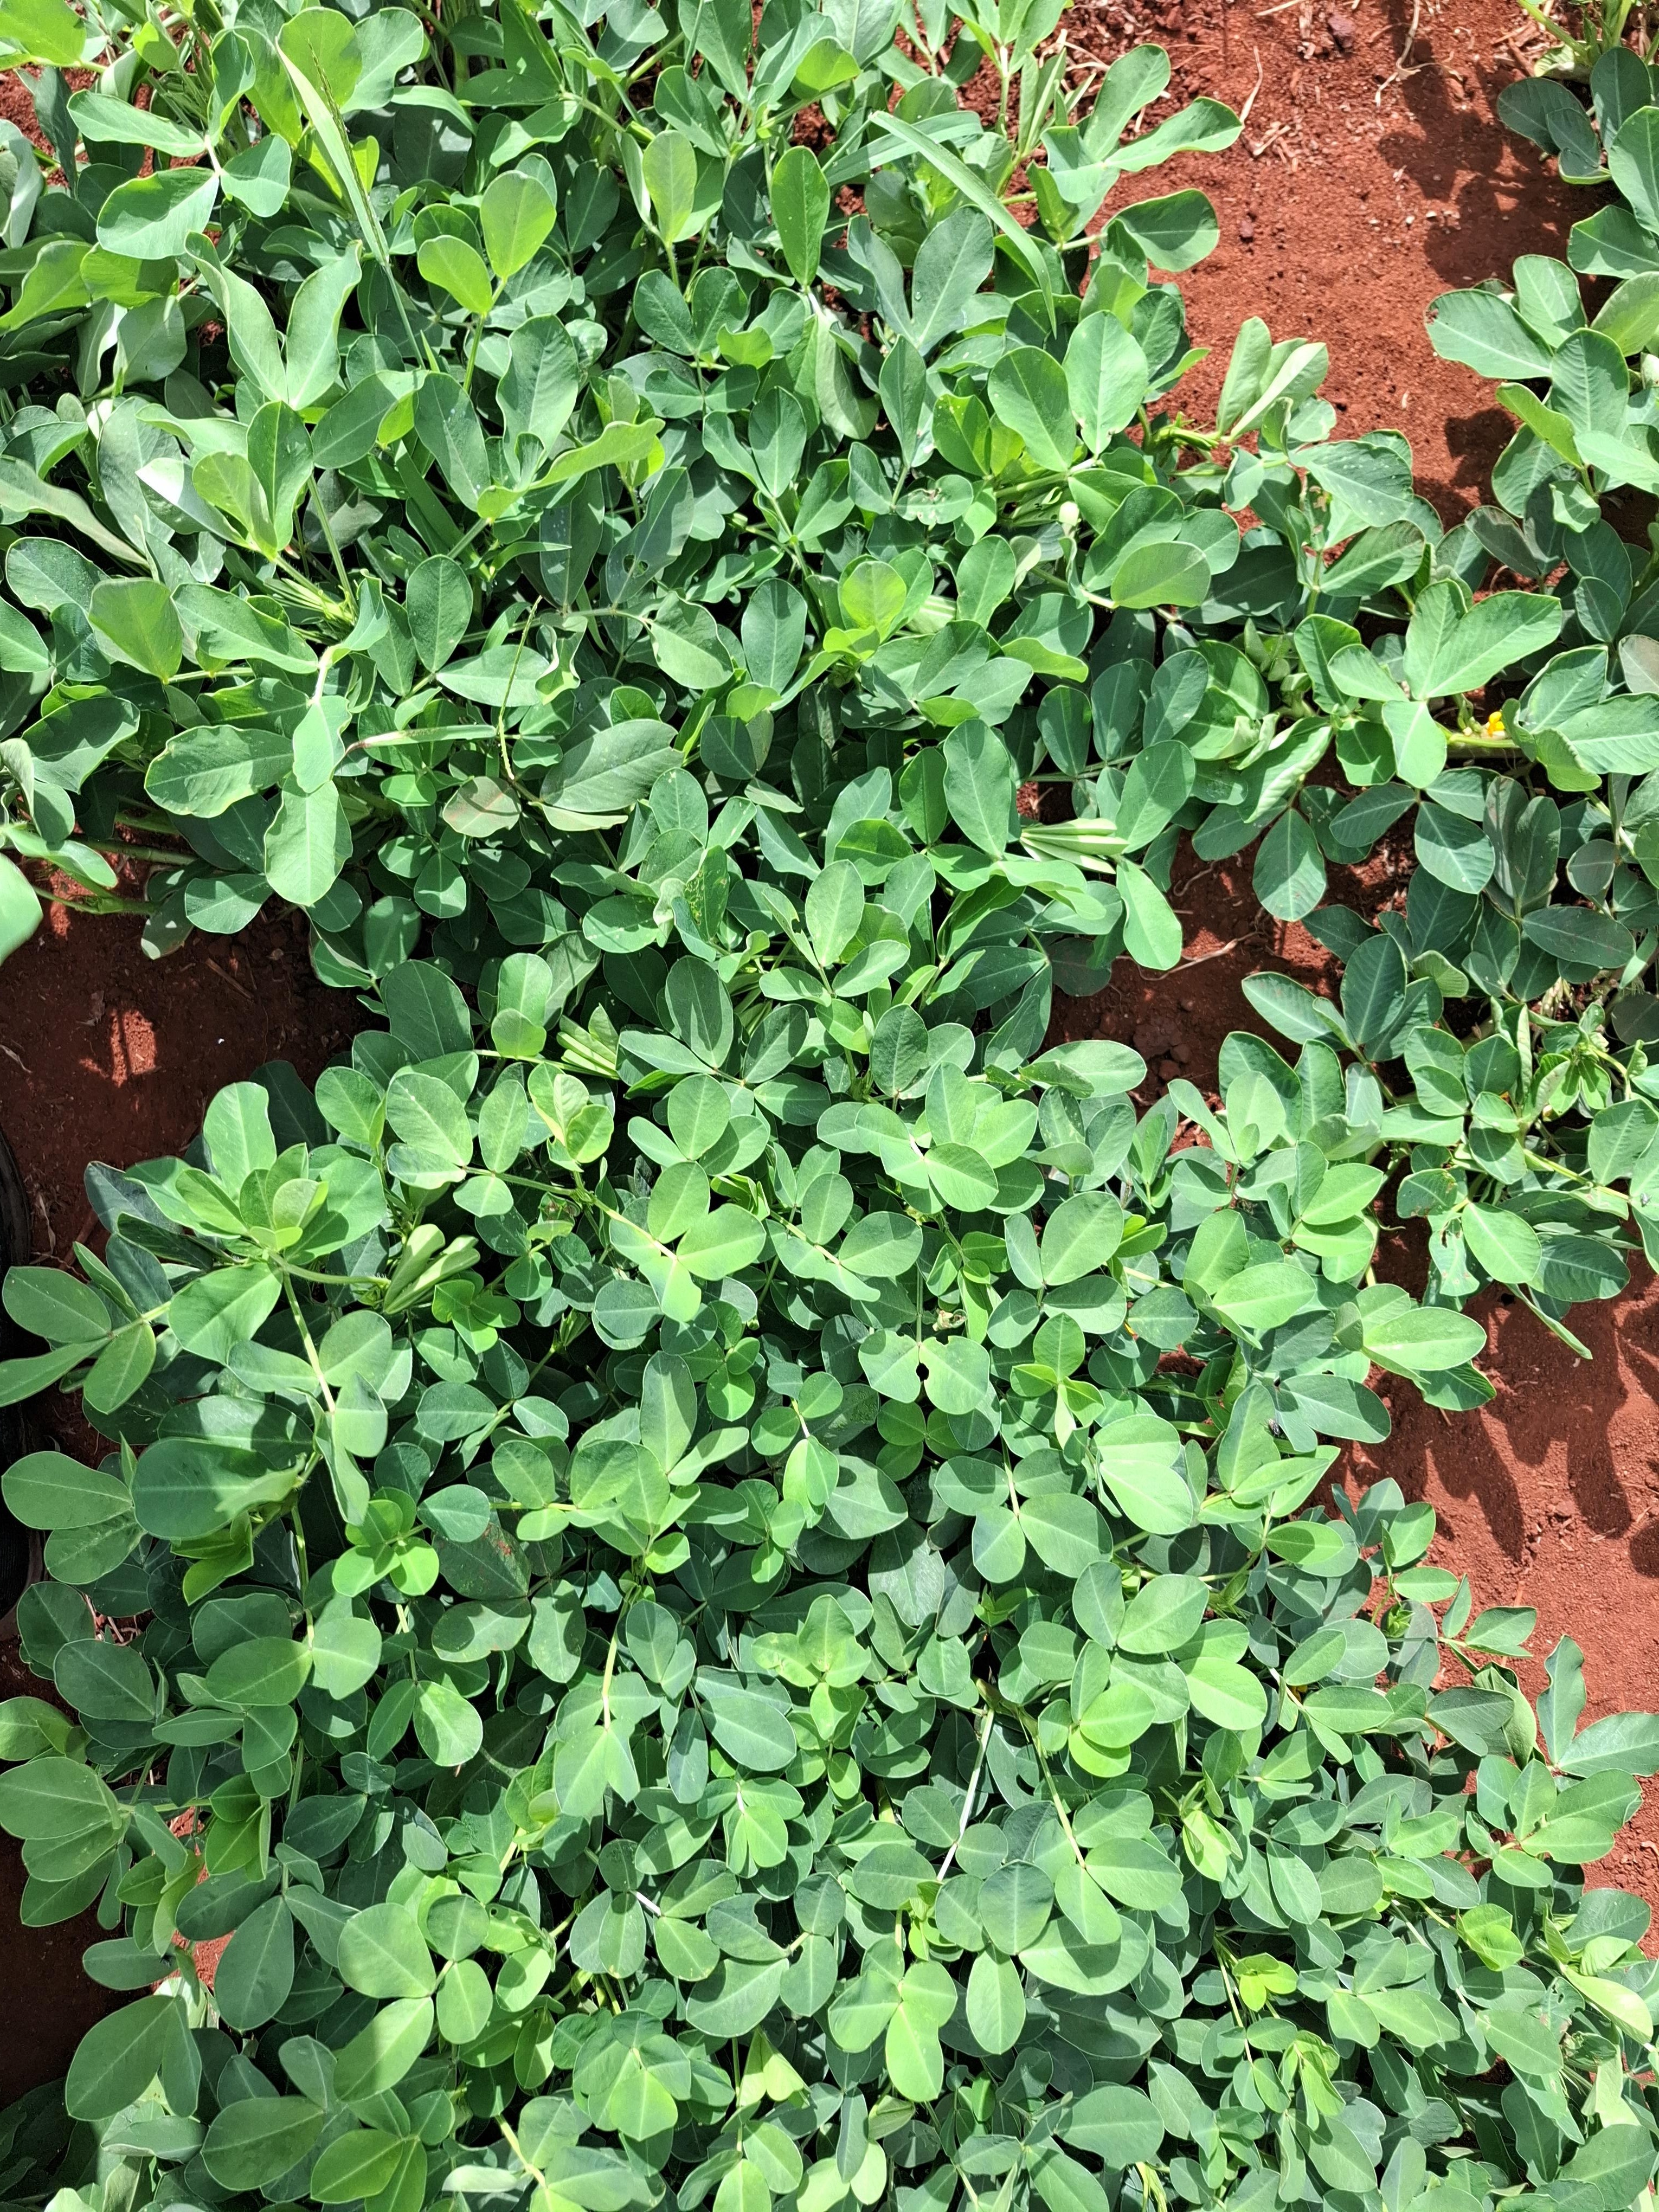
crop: groundnut
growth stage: pegging
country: Kenya
